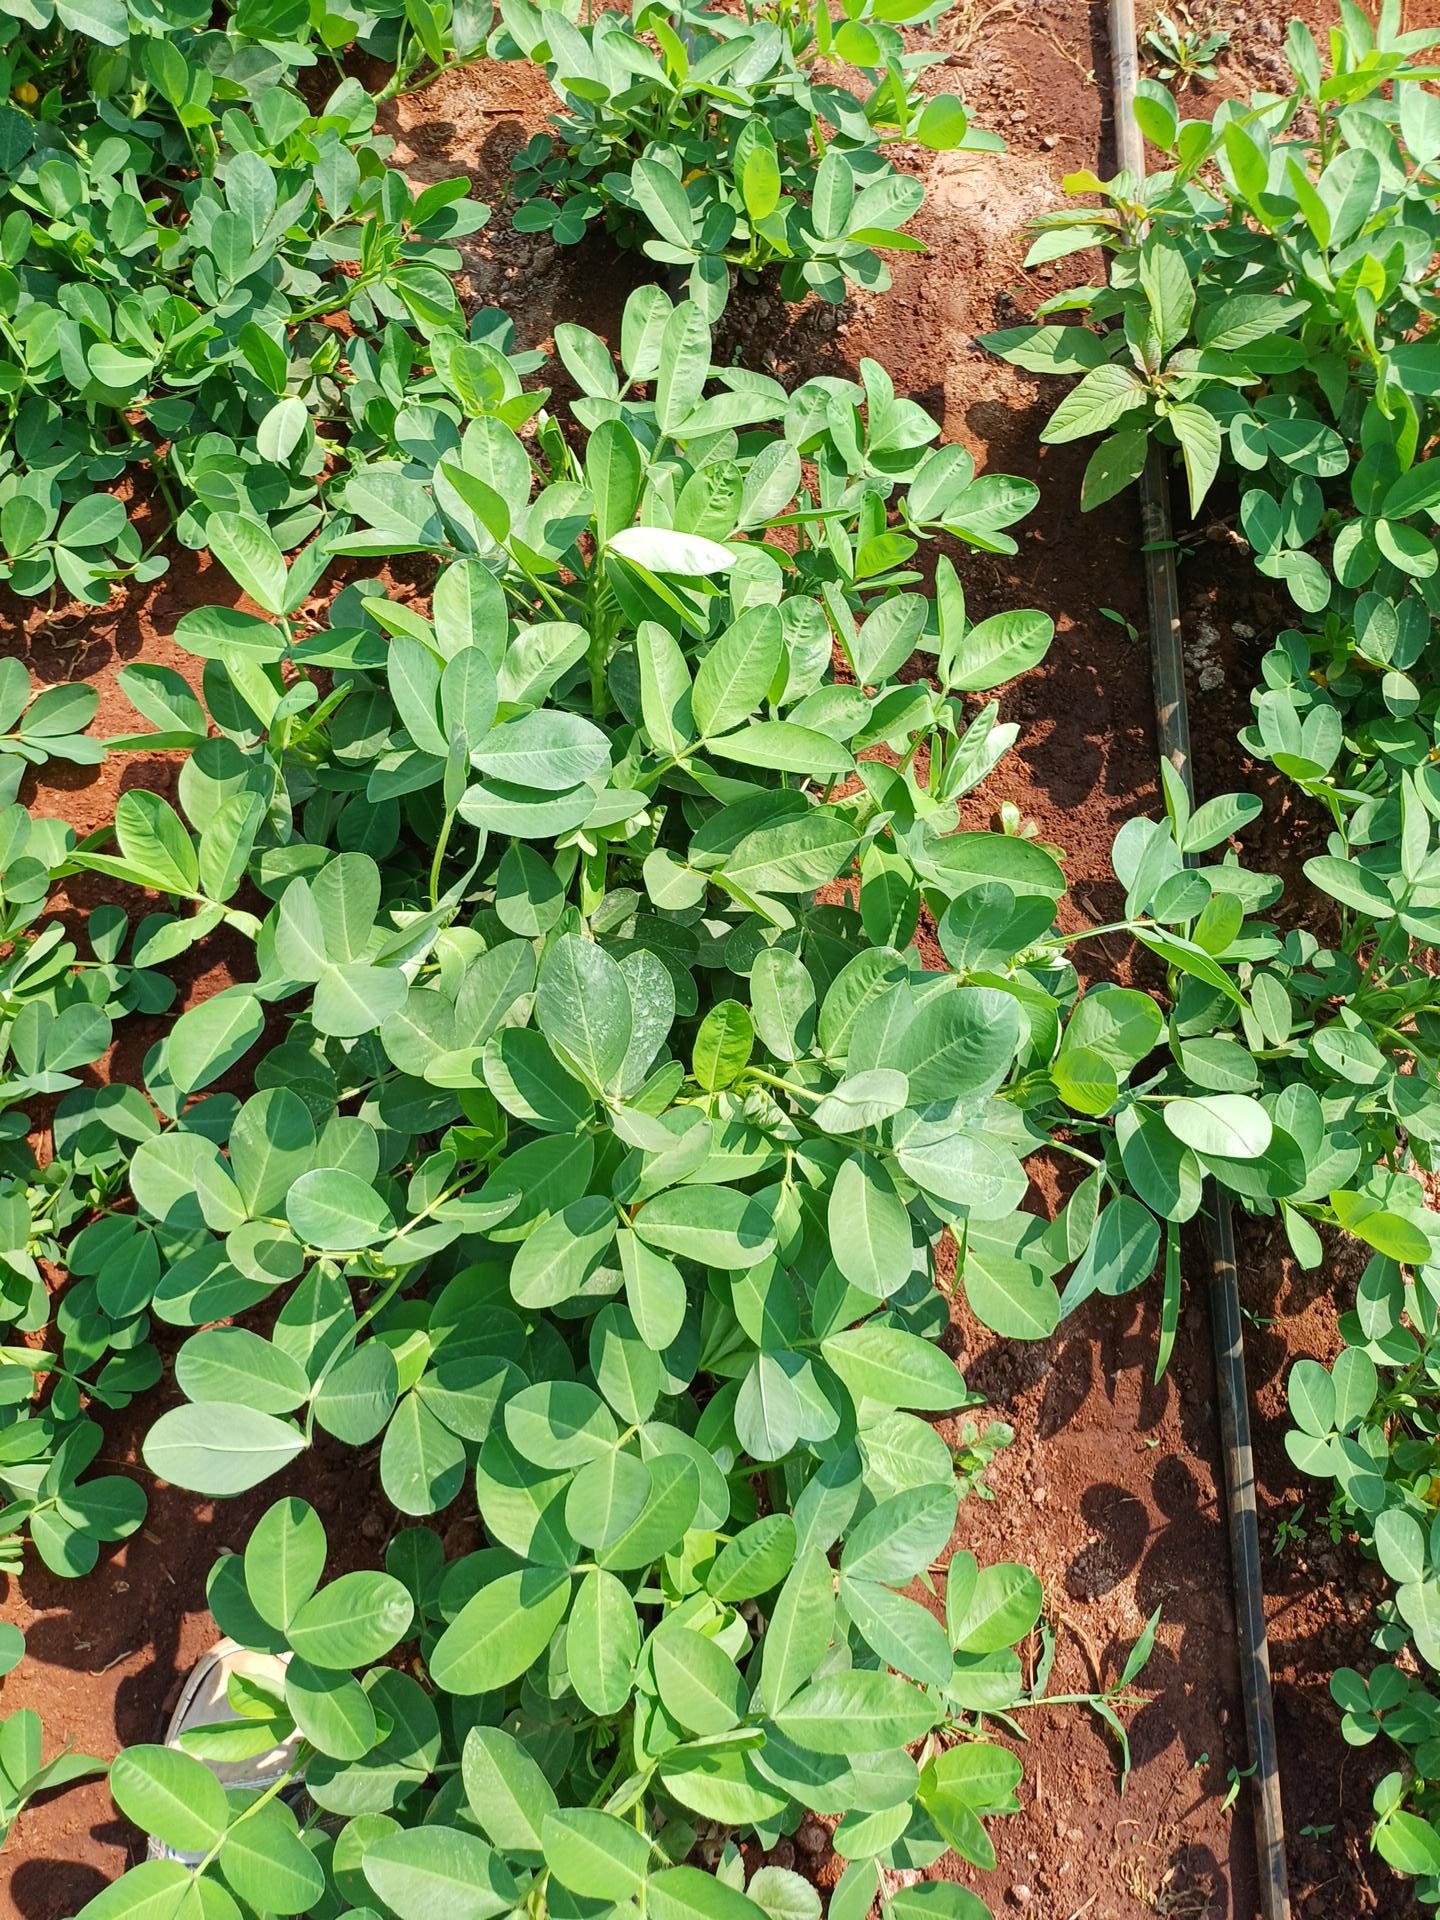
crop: groundnut
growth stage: flowering
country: Kenya
